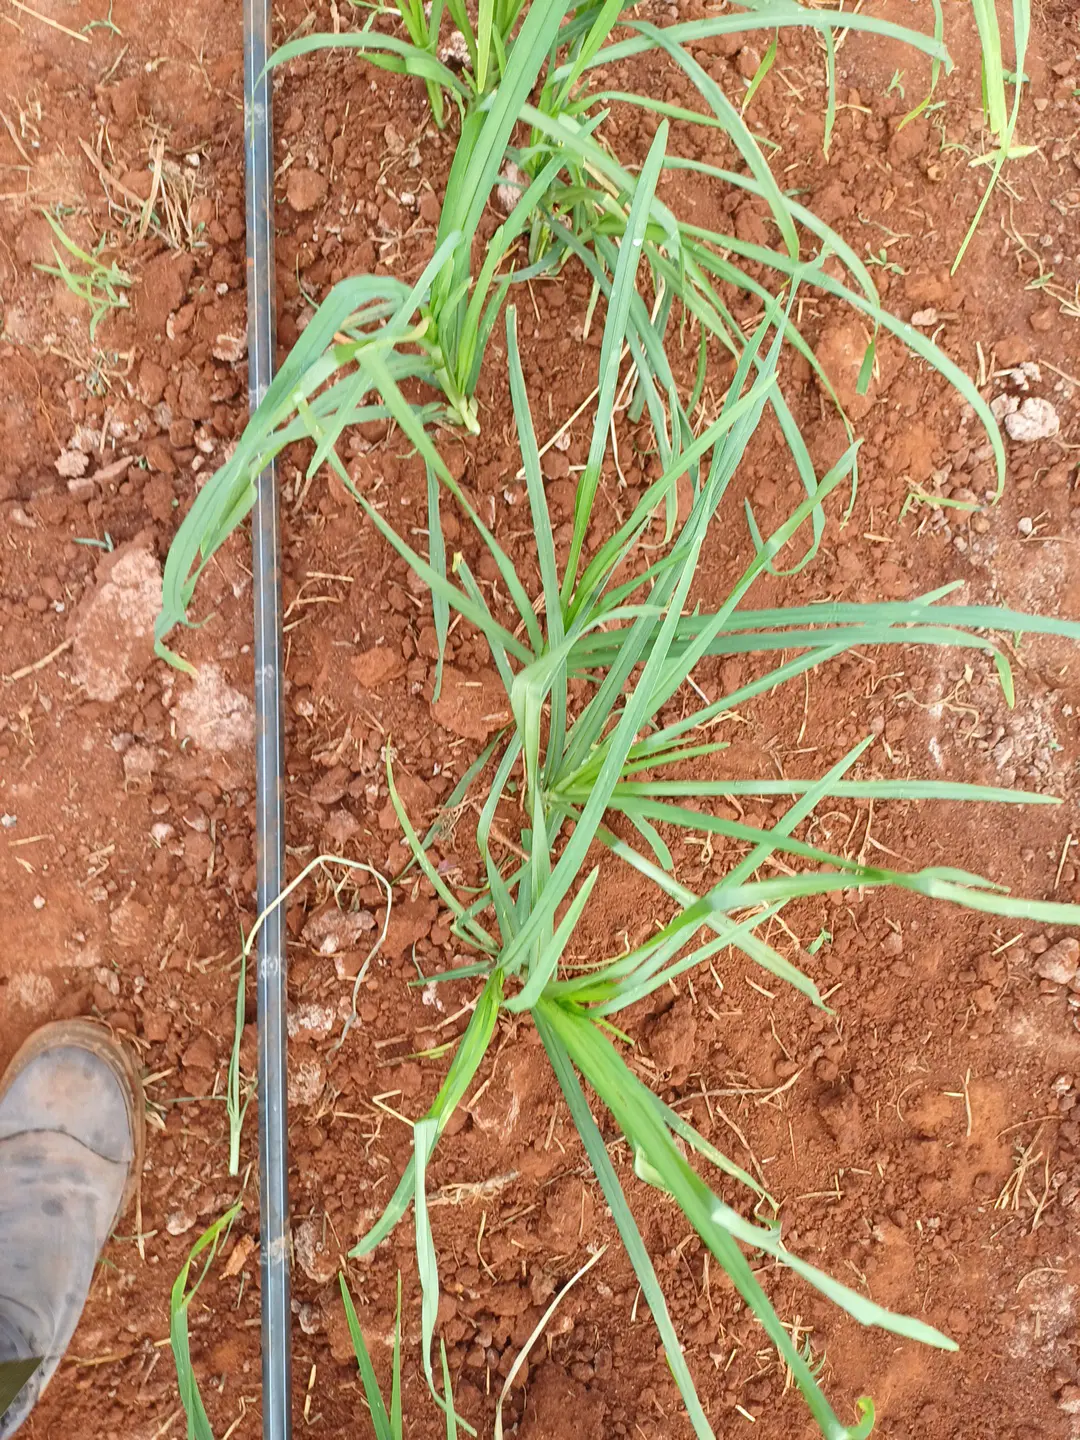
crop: finger millet
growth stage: elongation stem
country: Kenya
